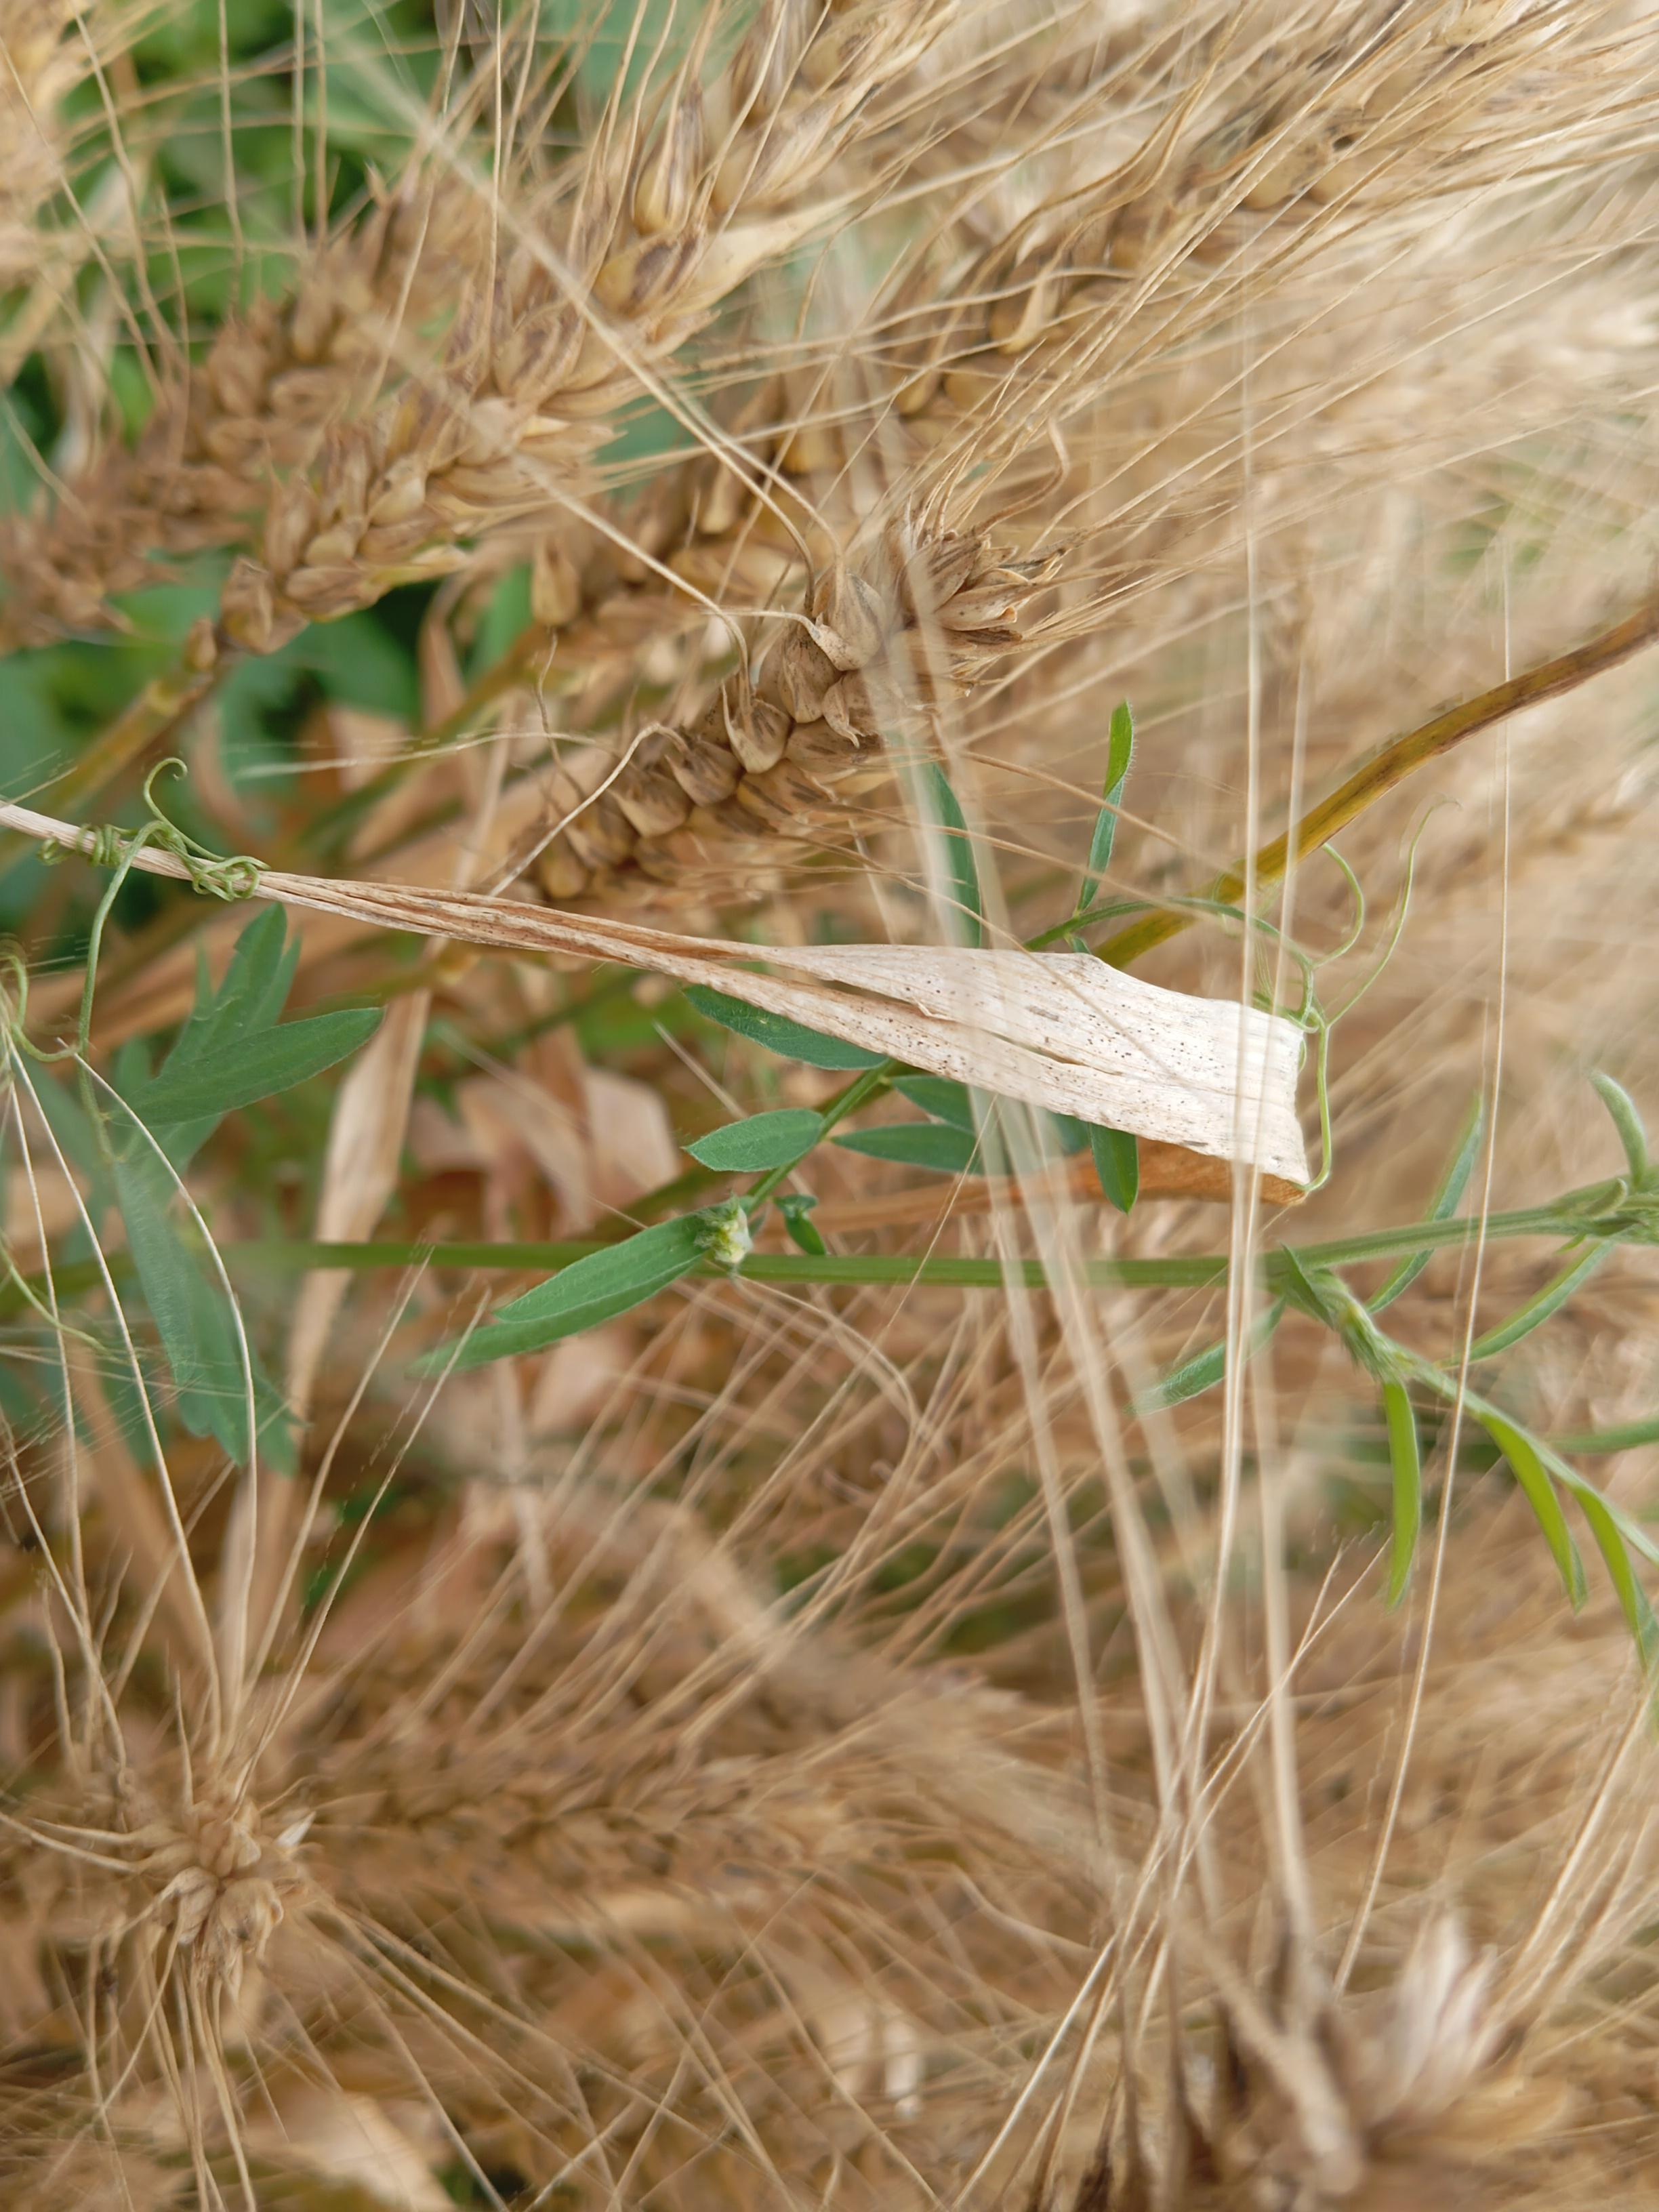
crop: wheat
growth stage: maturity
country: Kenya
